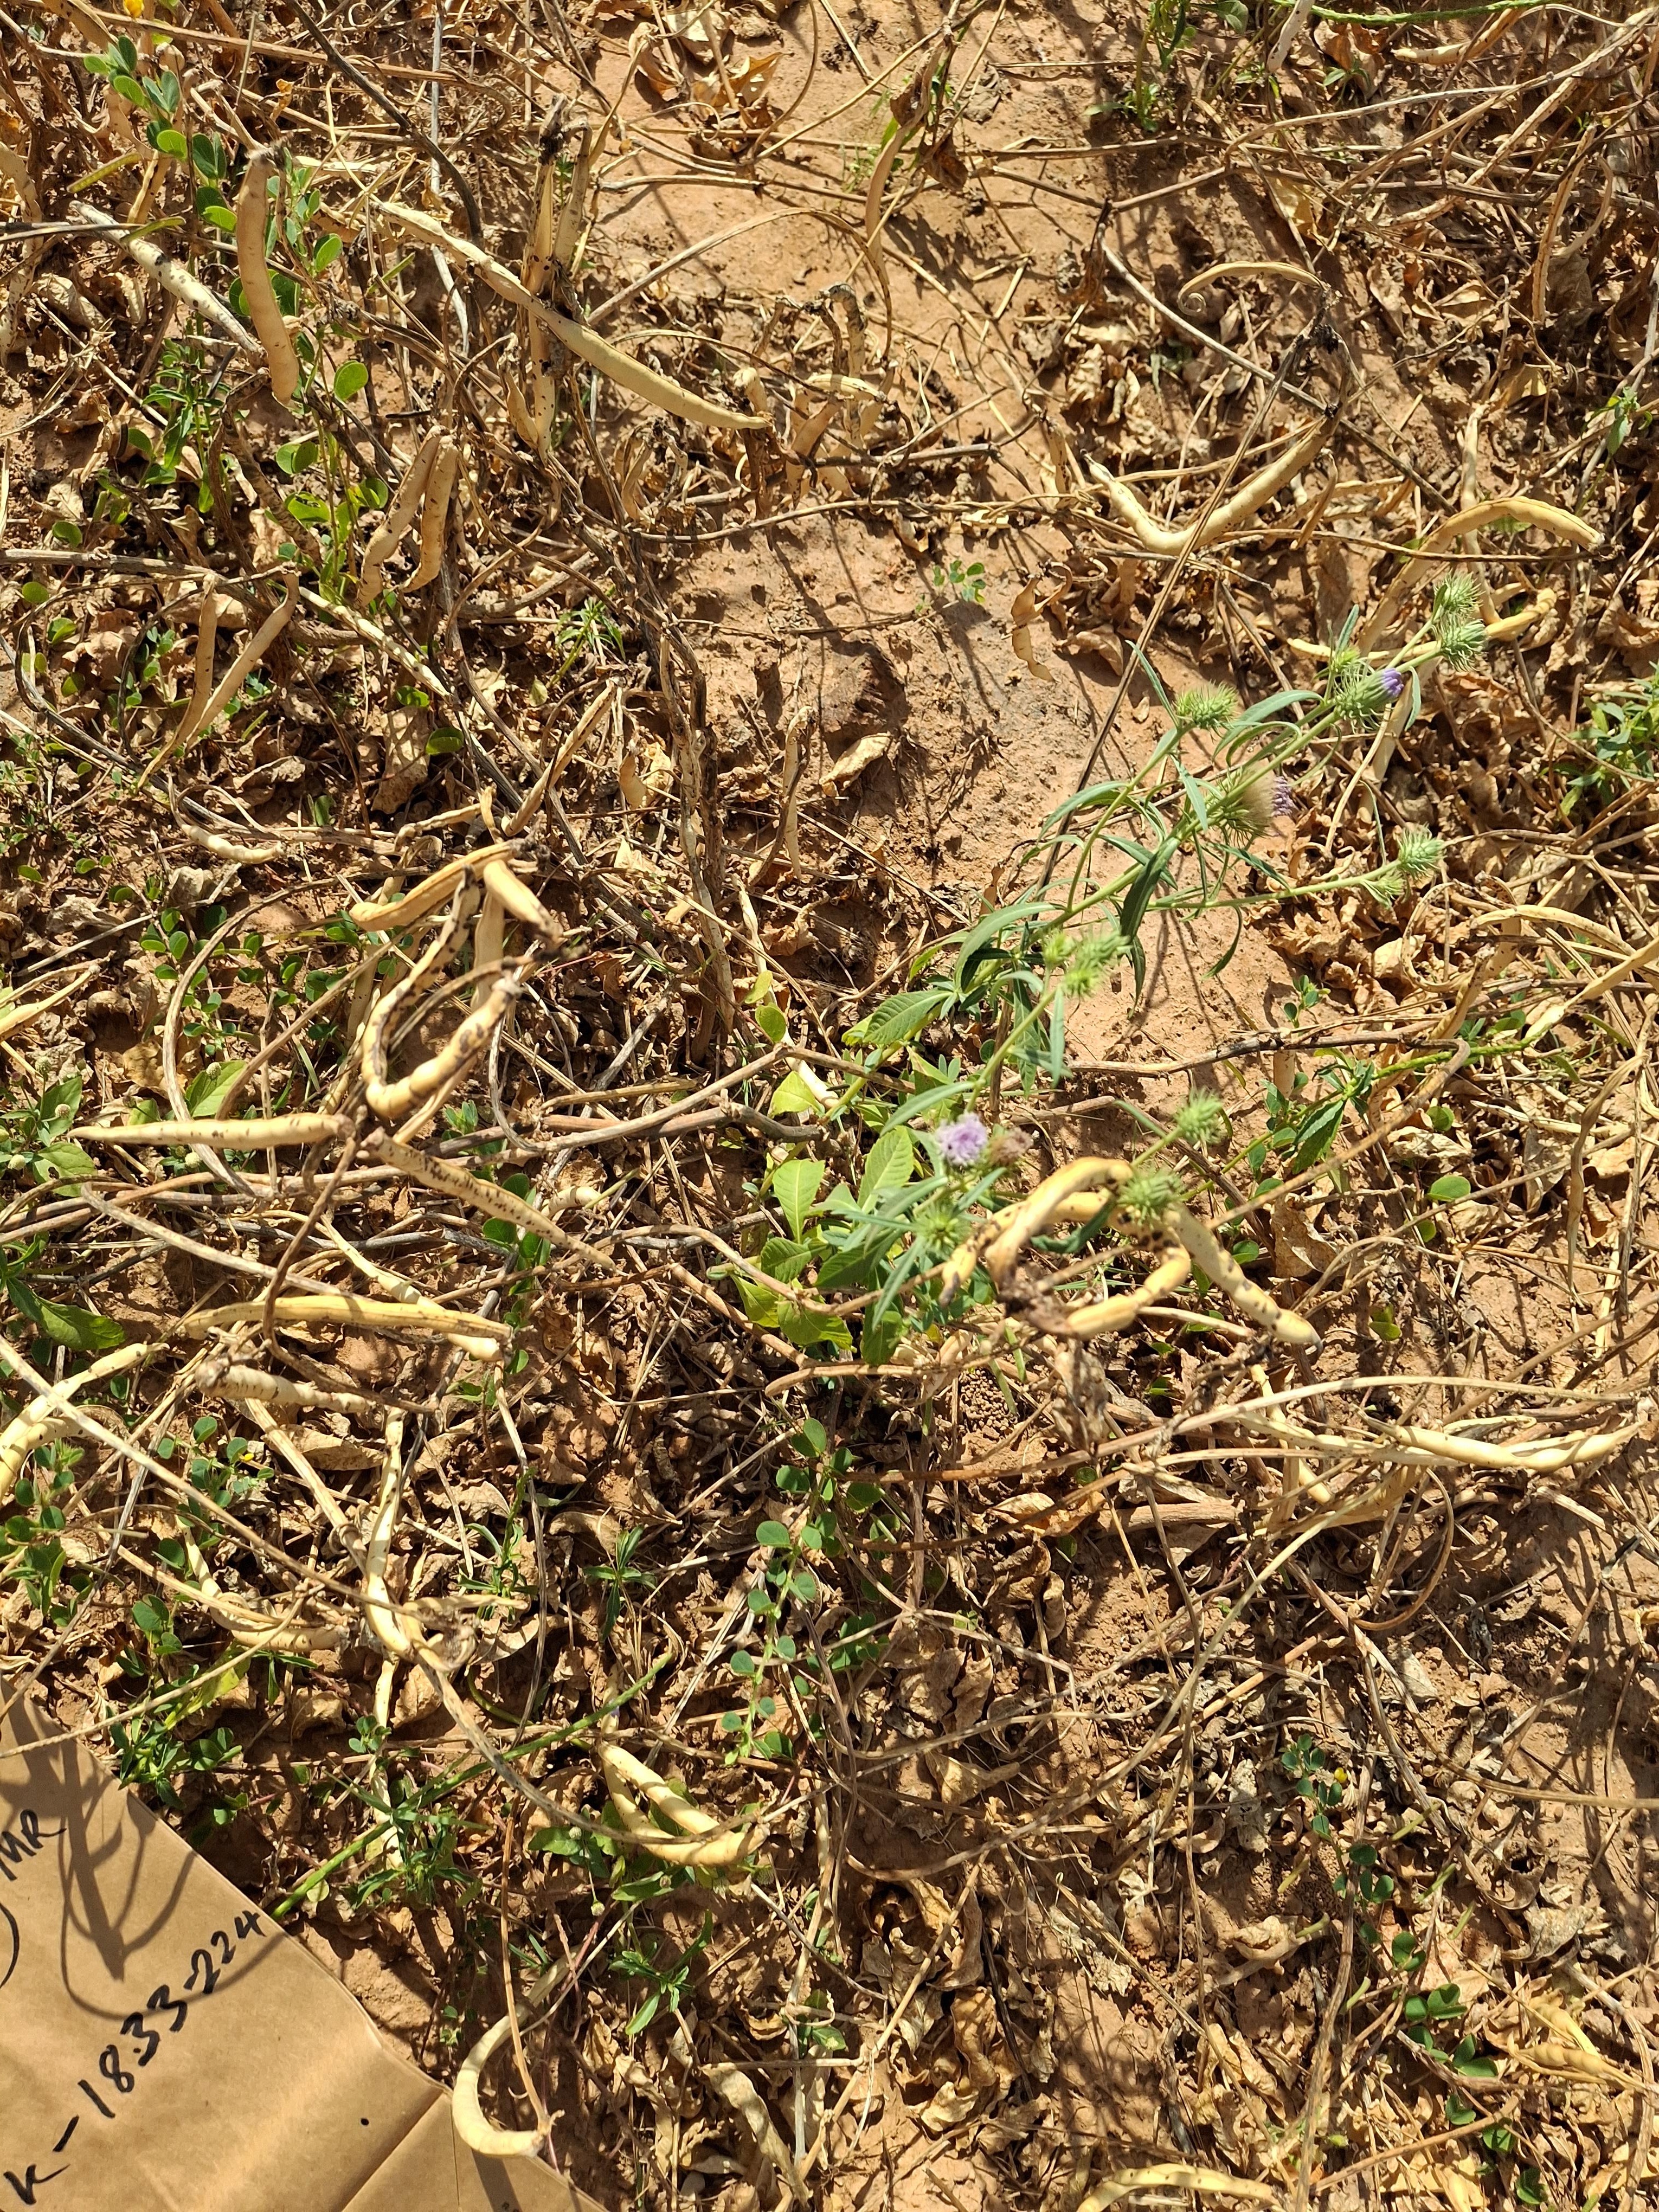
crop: cowpea
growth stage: maturity
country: Nigeria
